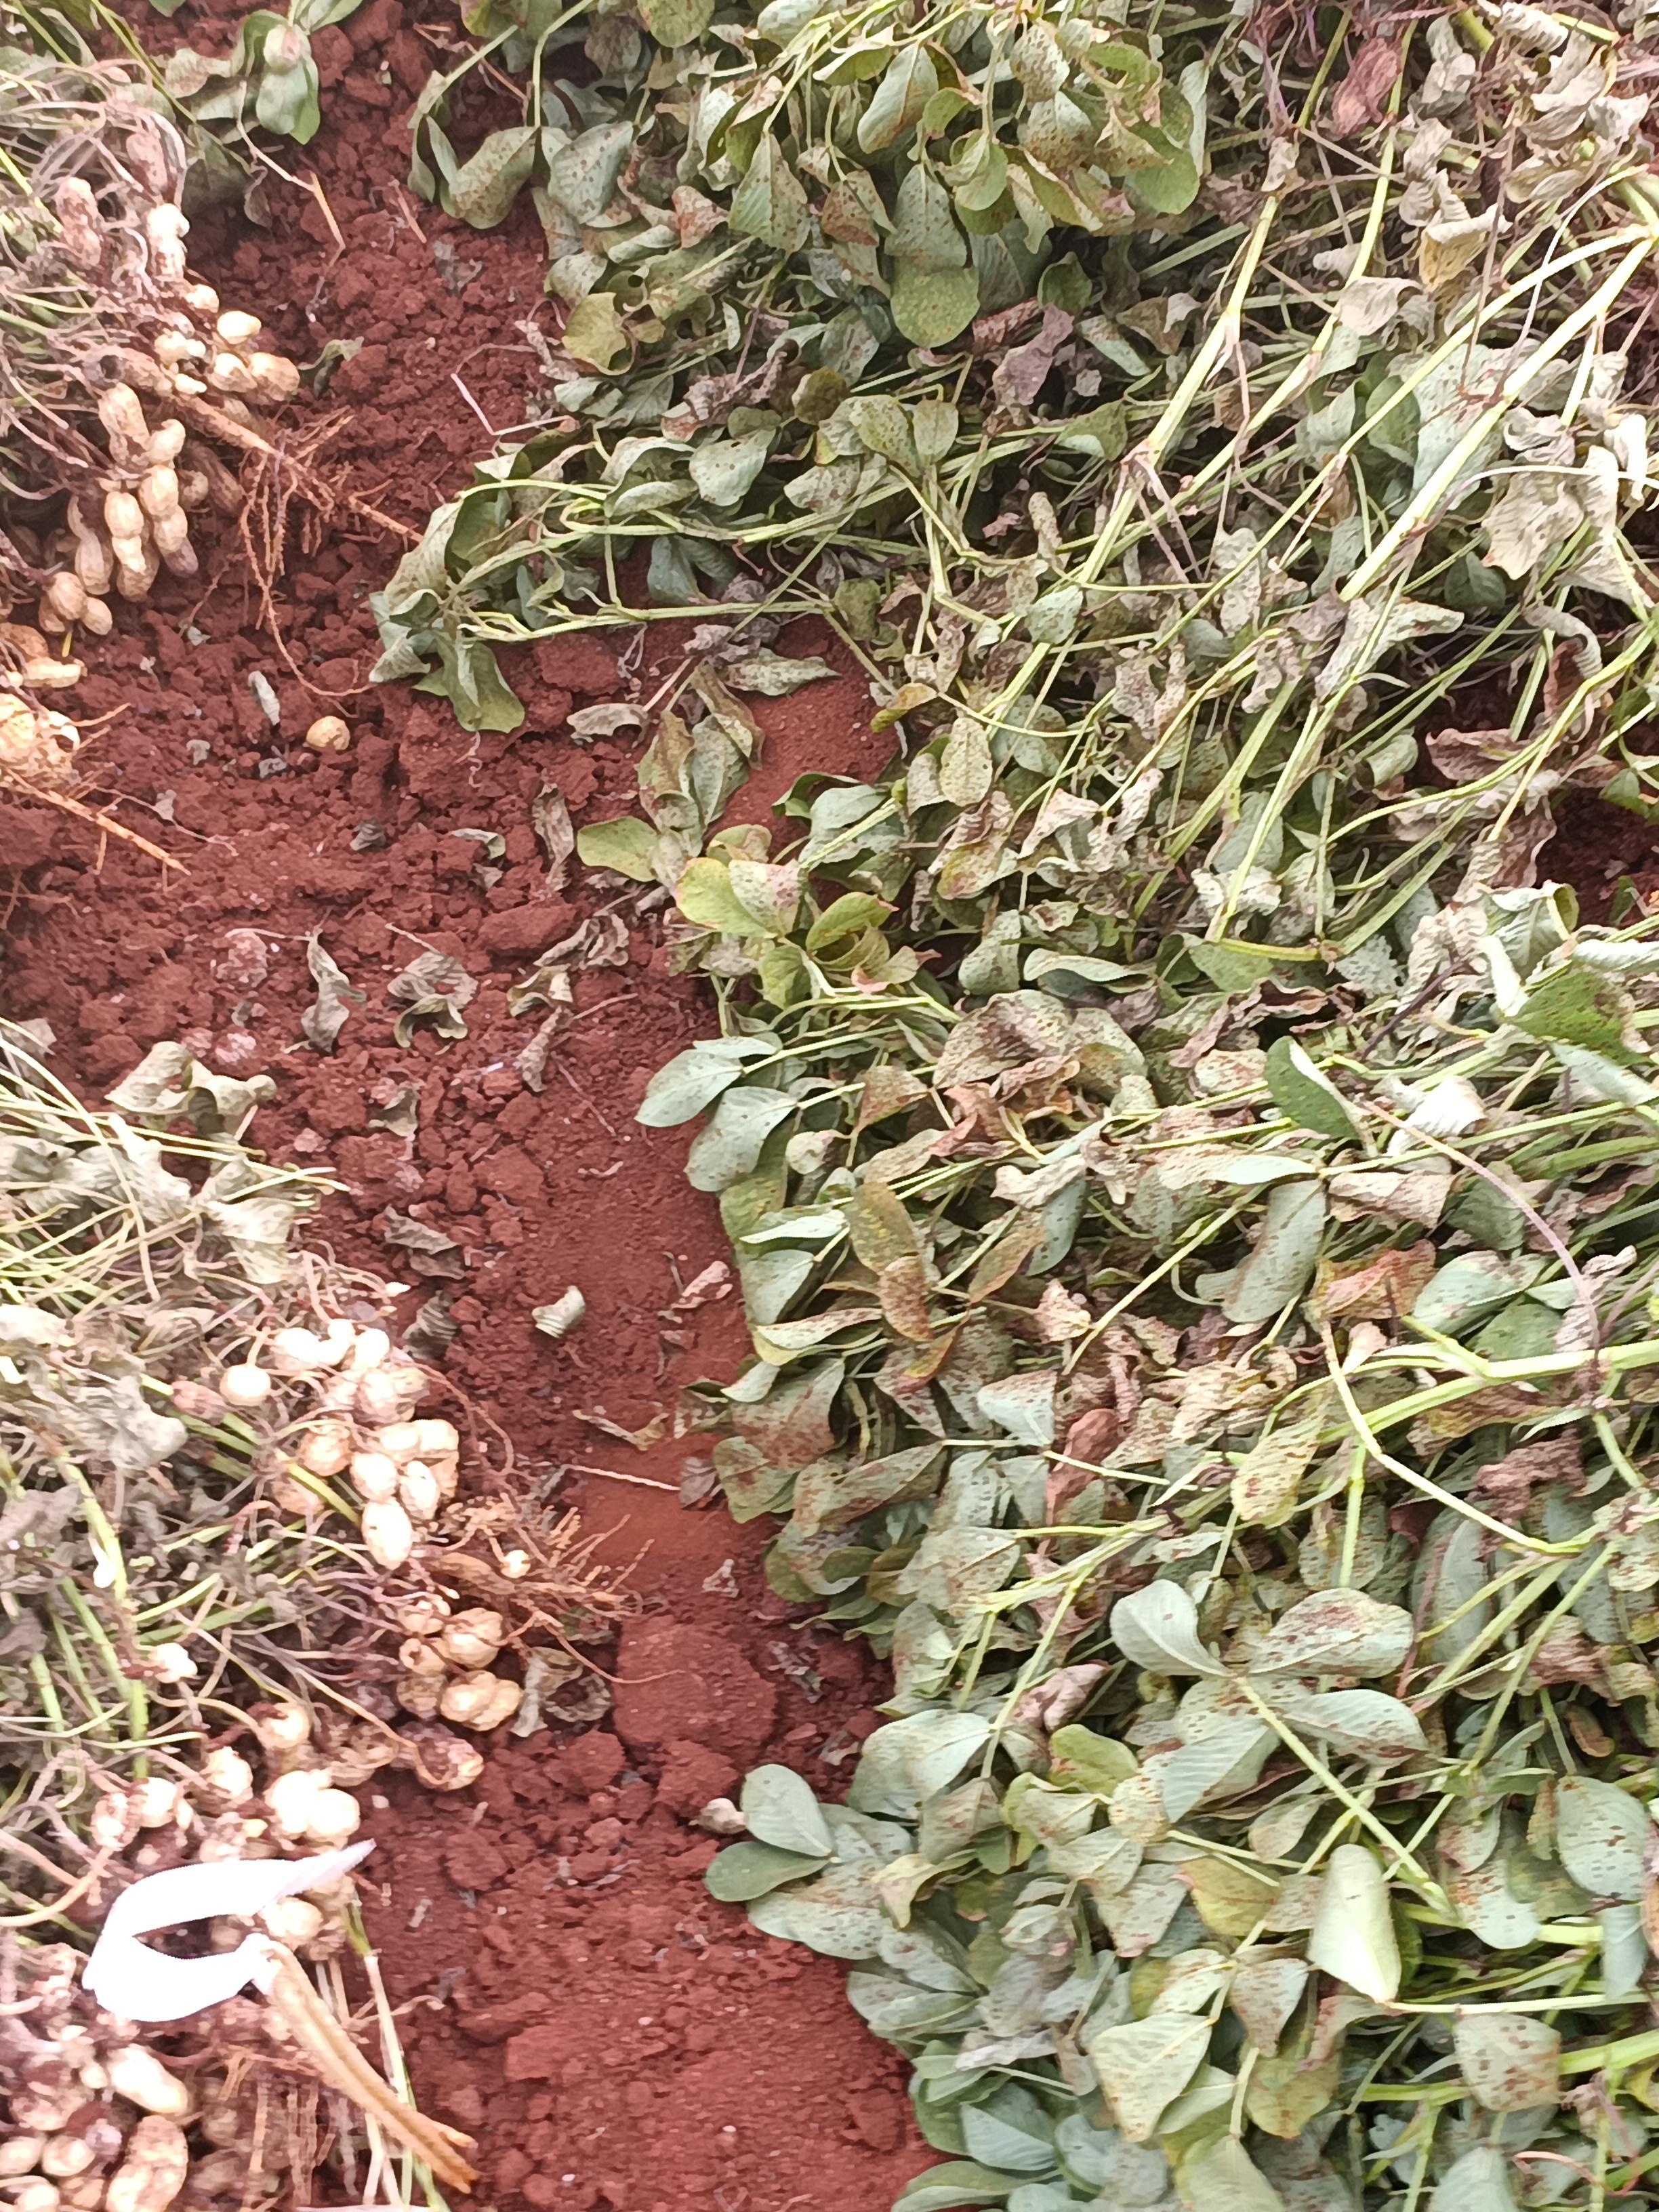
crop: groundnut
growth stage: harvest
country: Kenya
